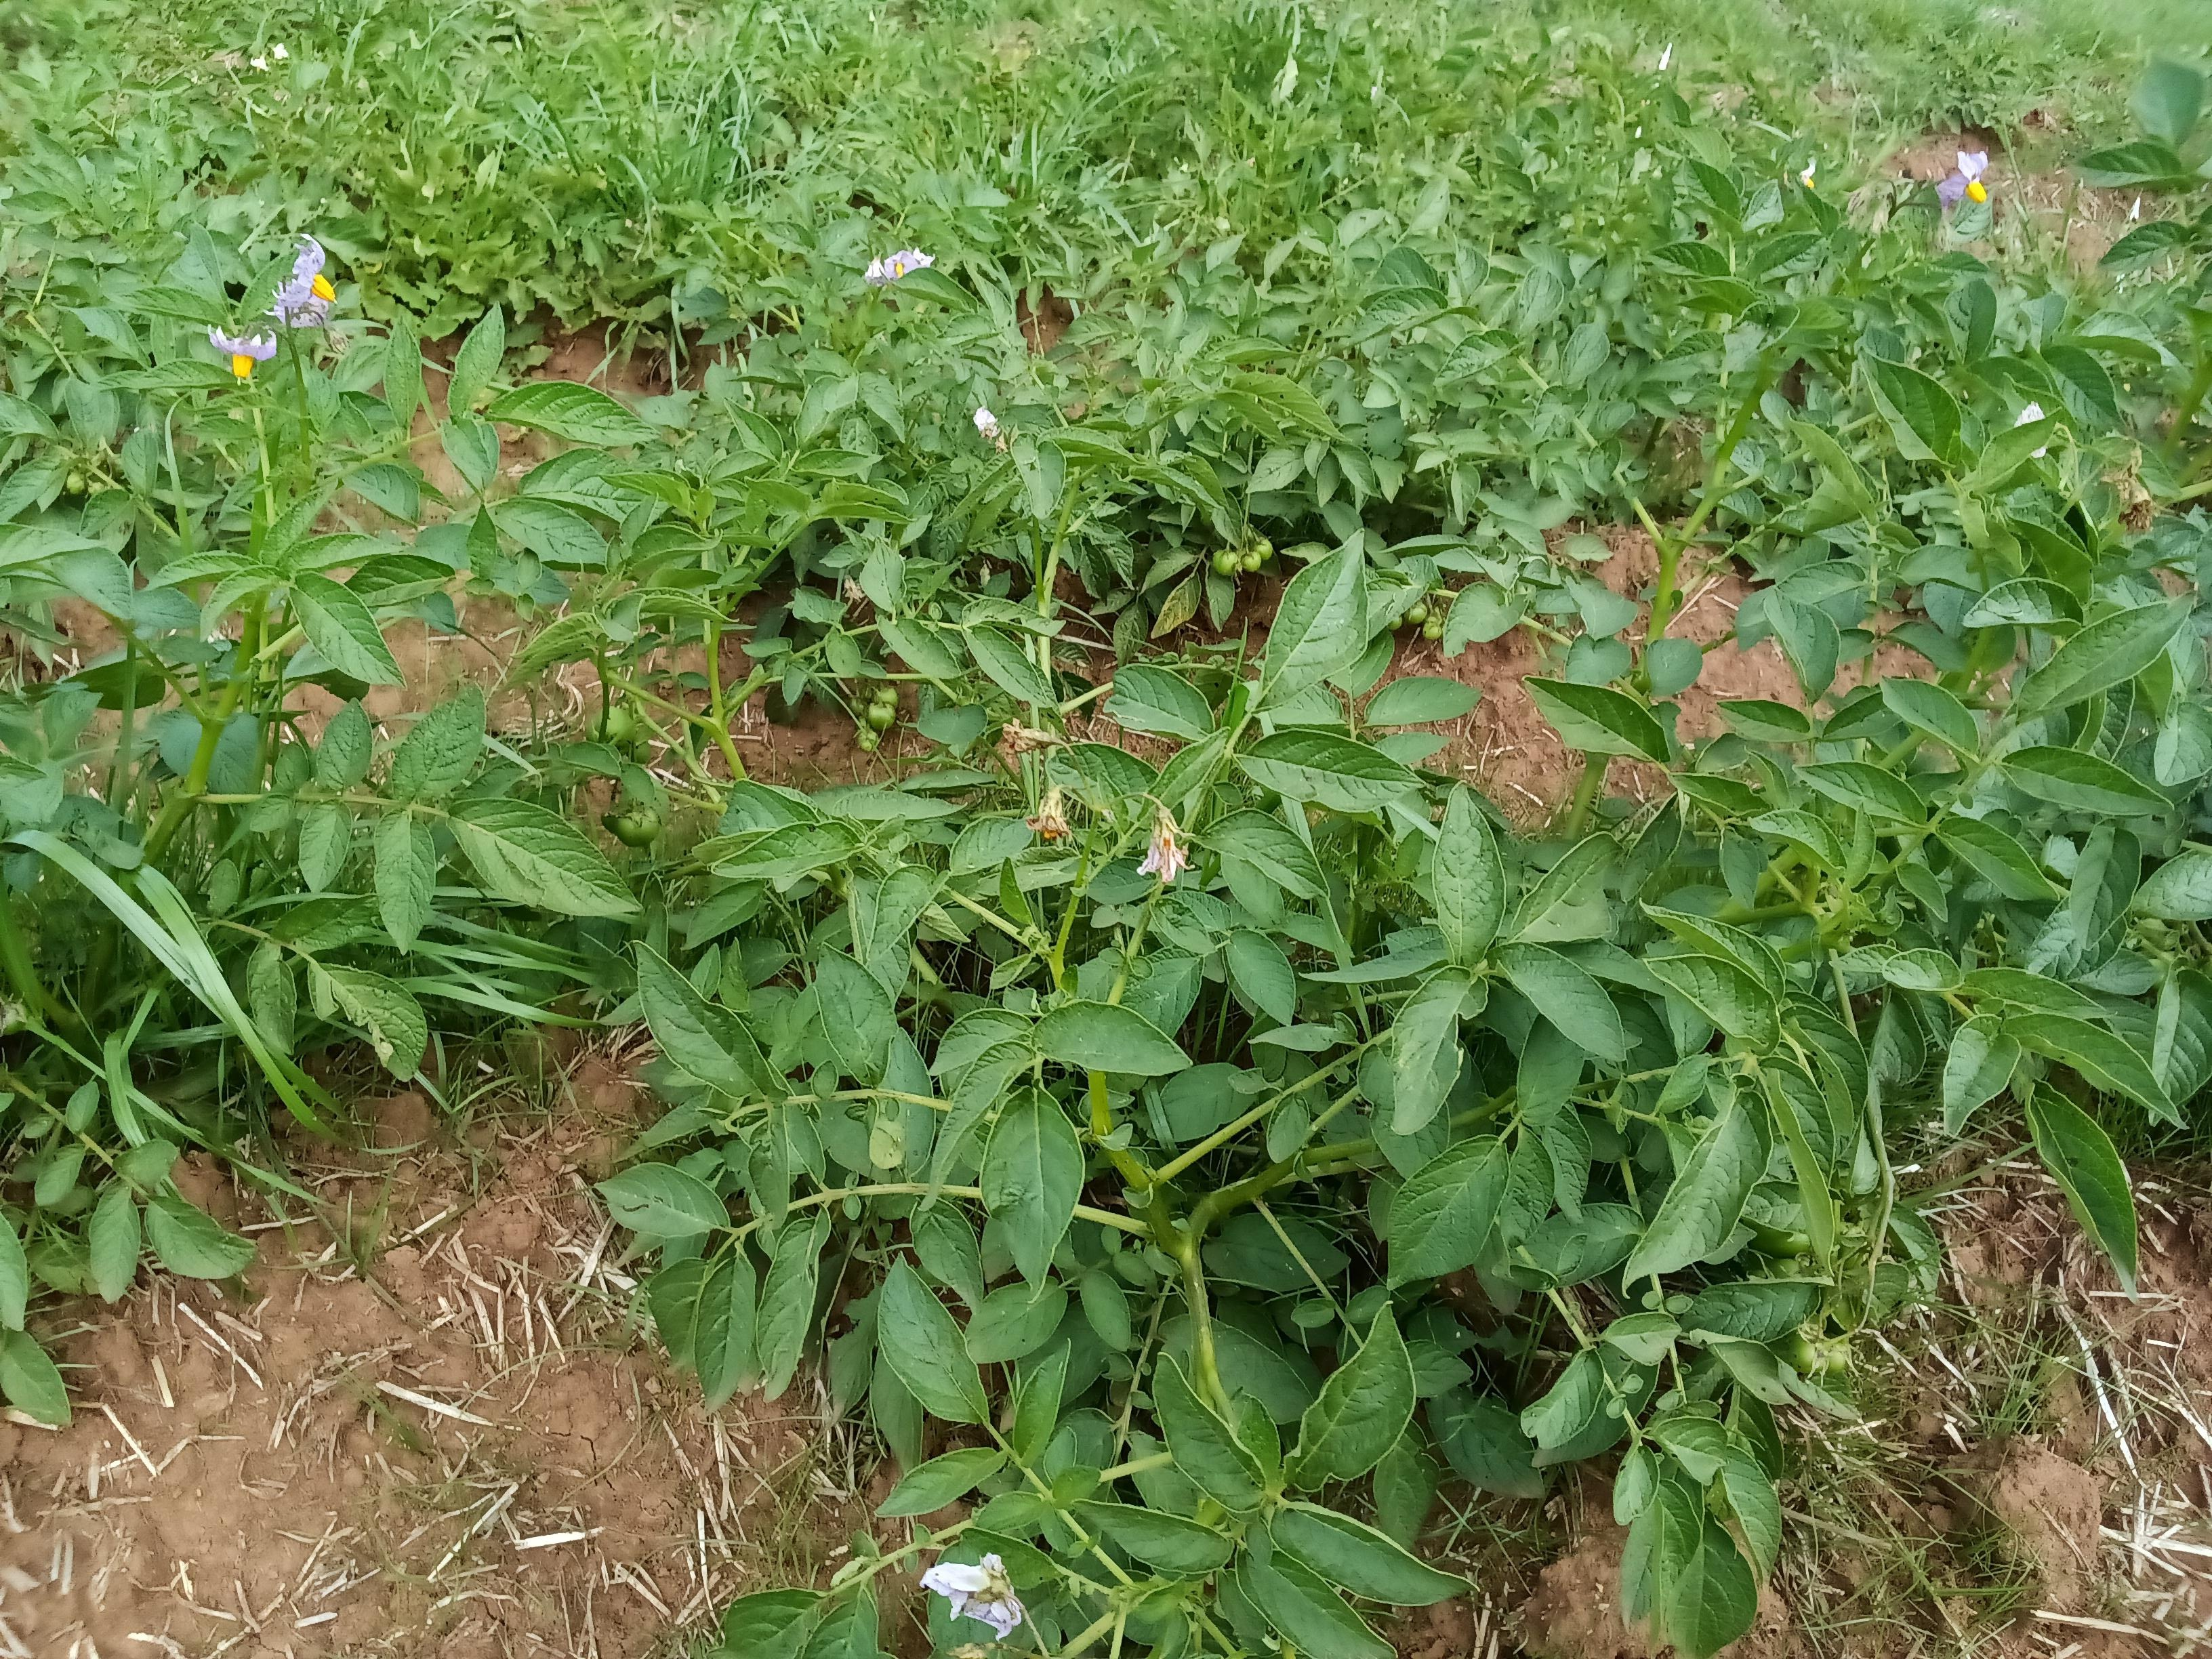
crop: potato
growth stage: flowering
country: Kenya
